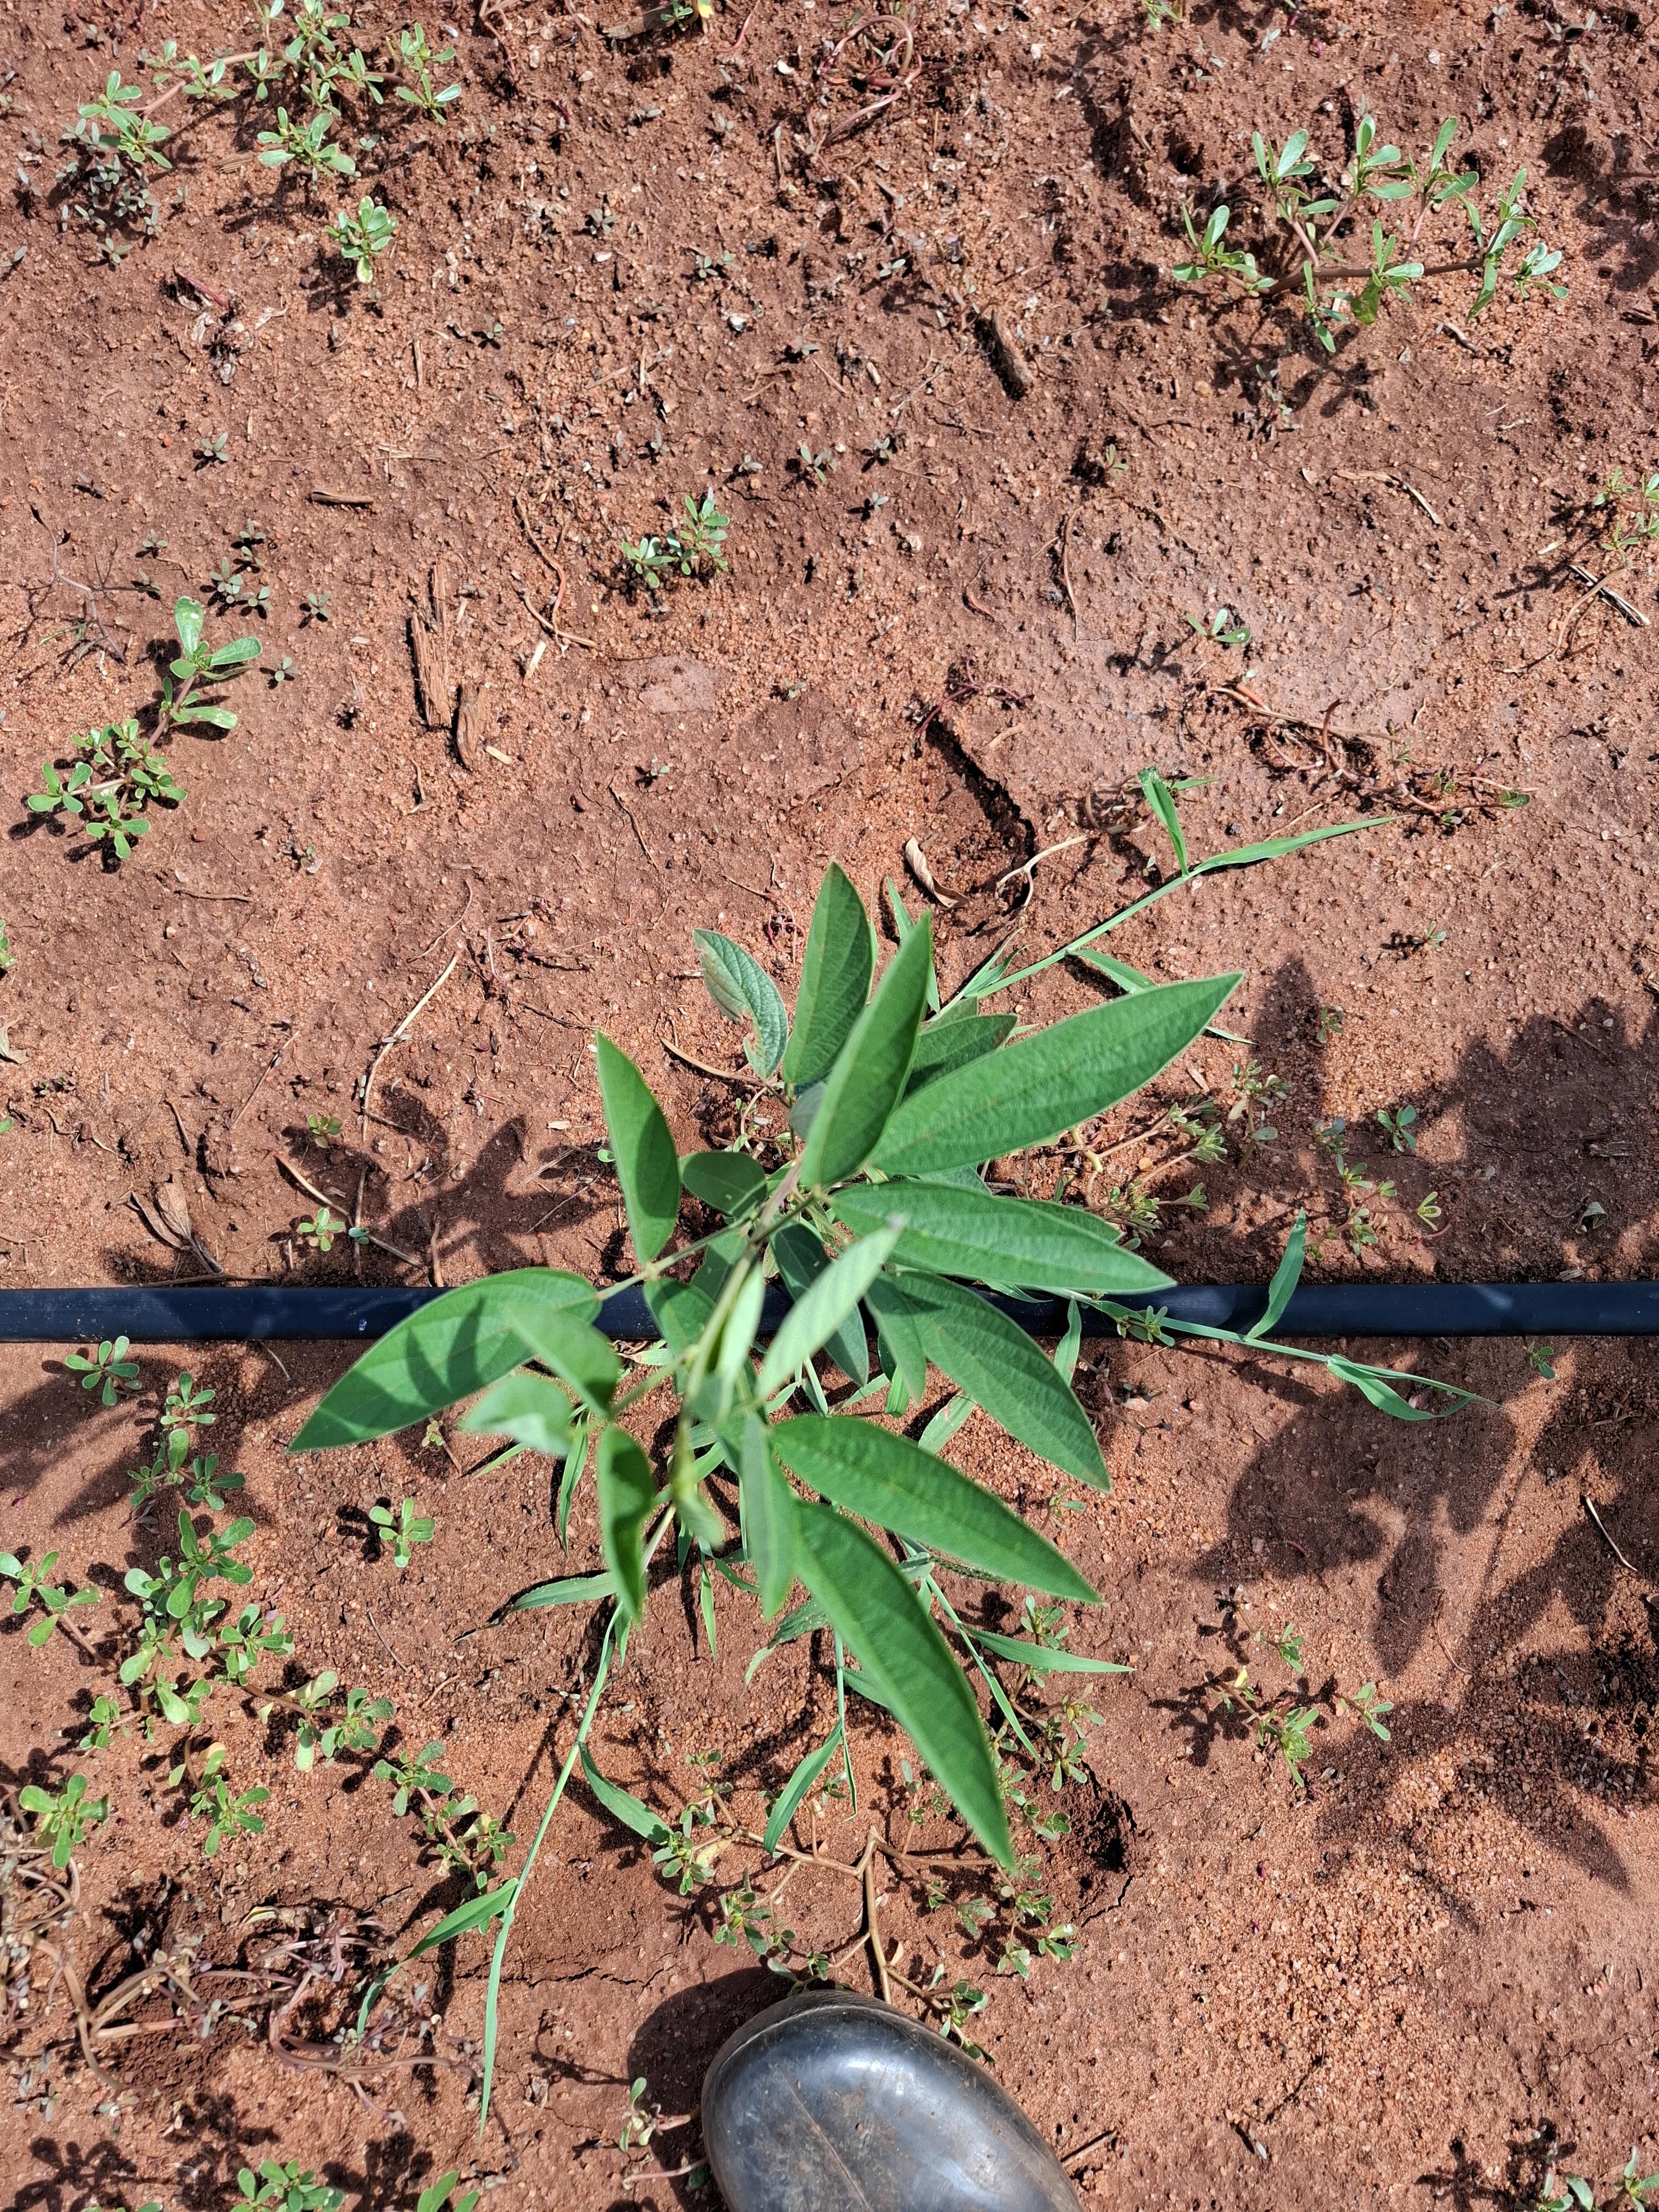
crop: pigeonpea
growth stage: flowering
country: Kenya
